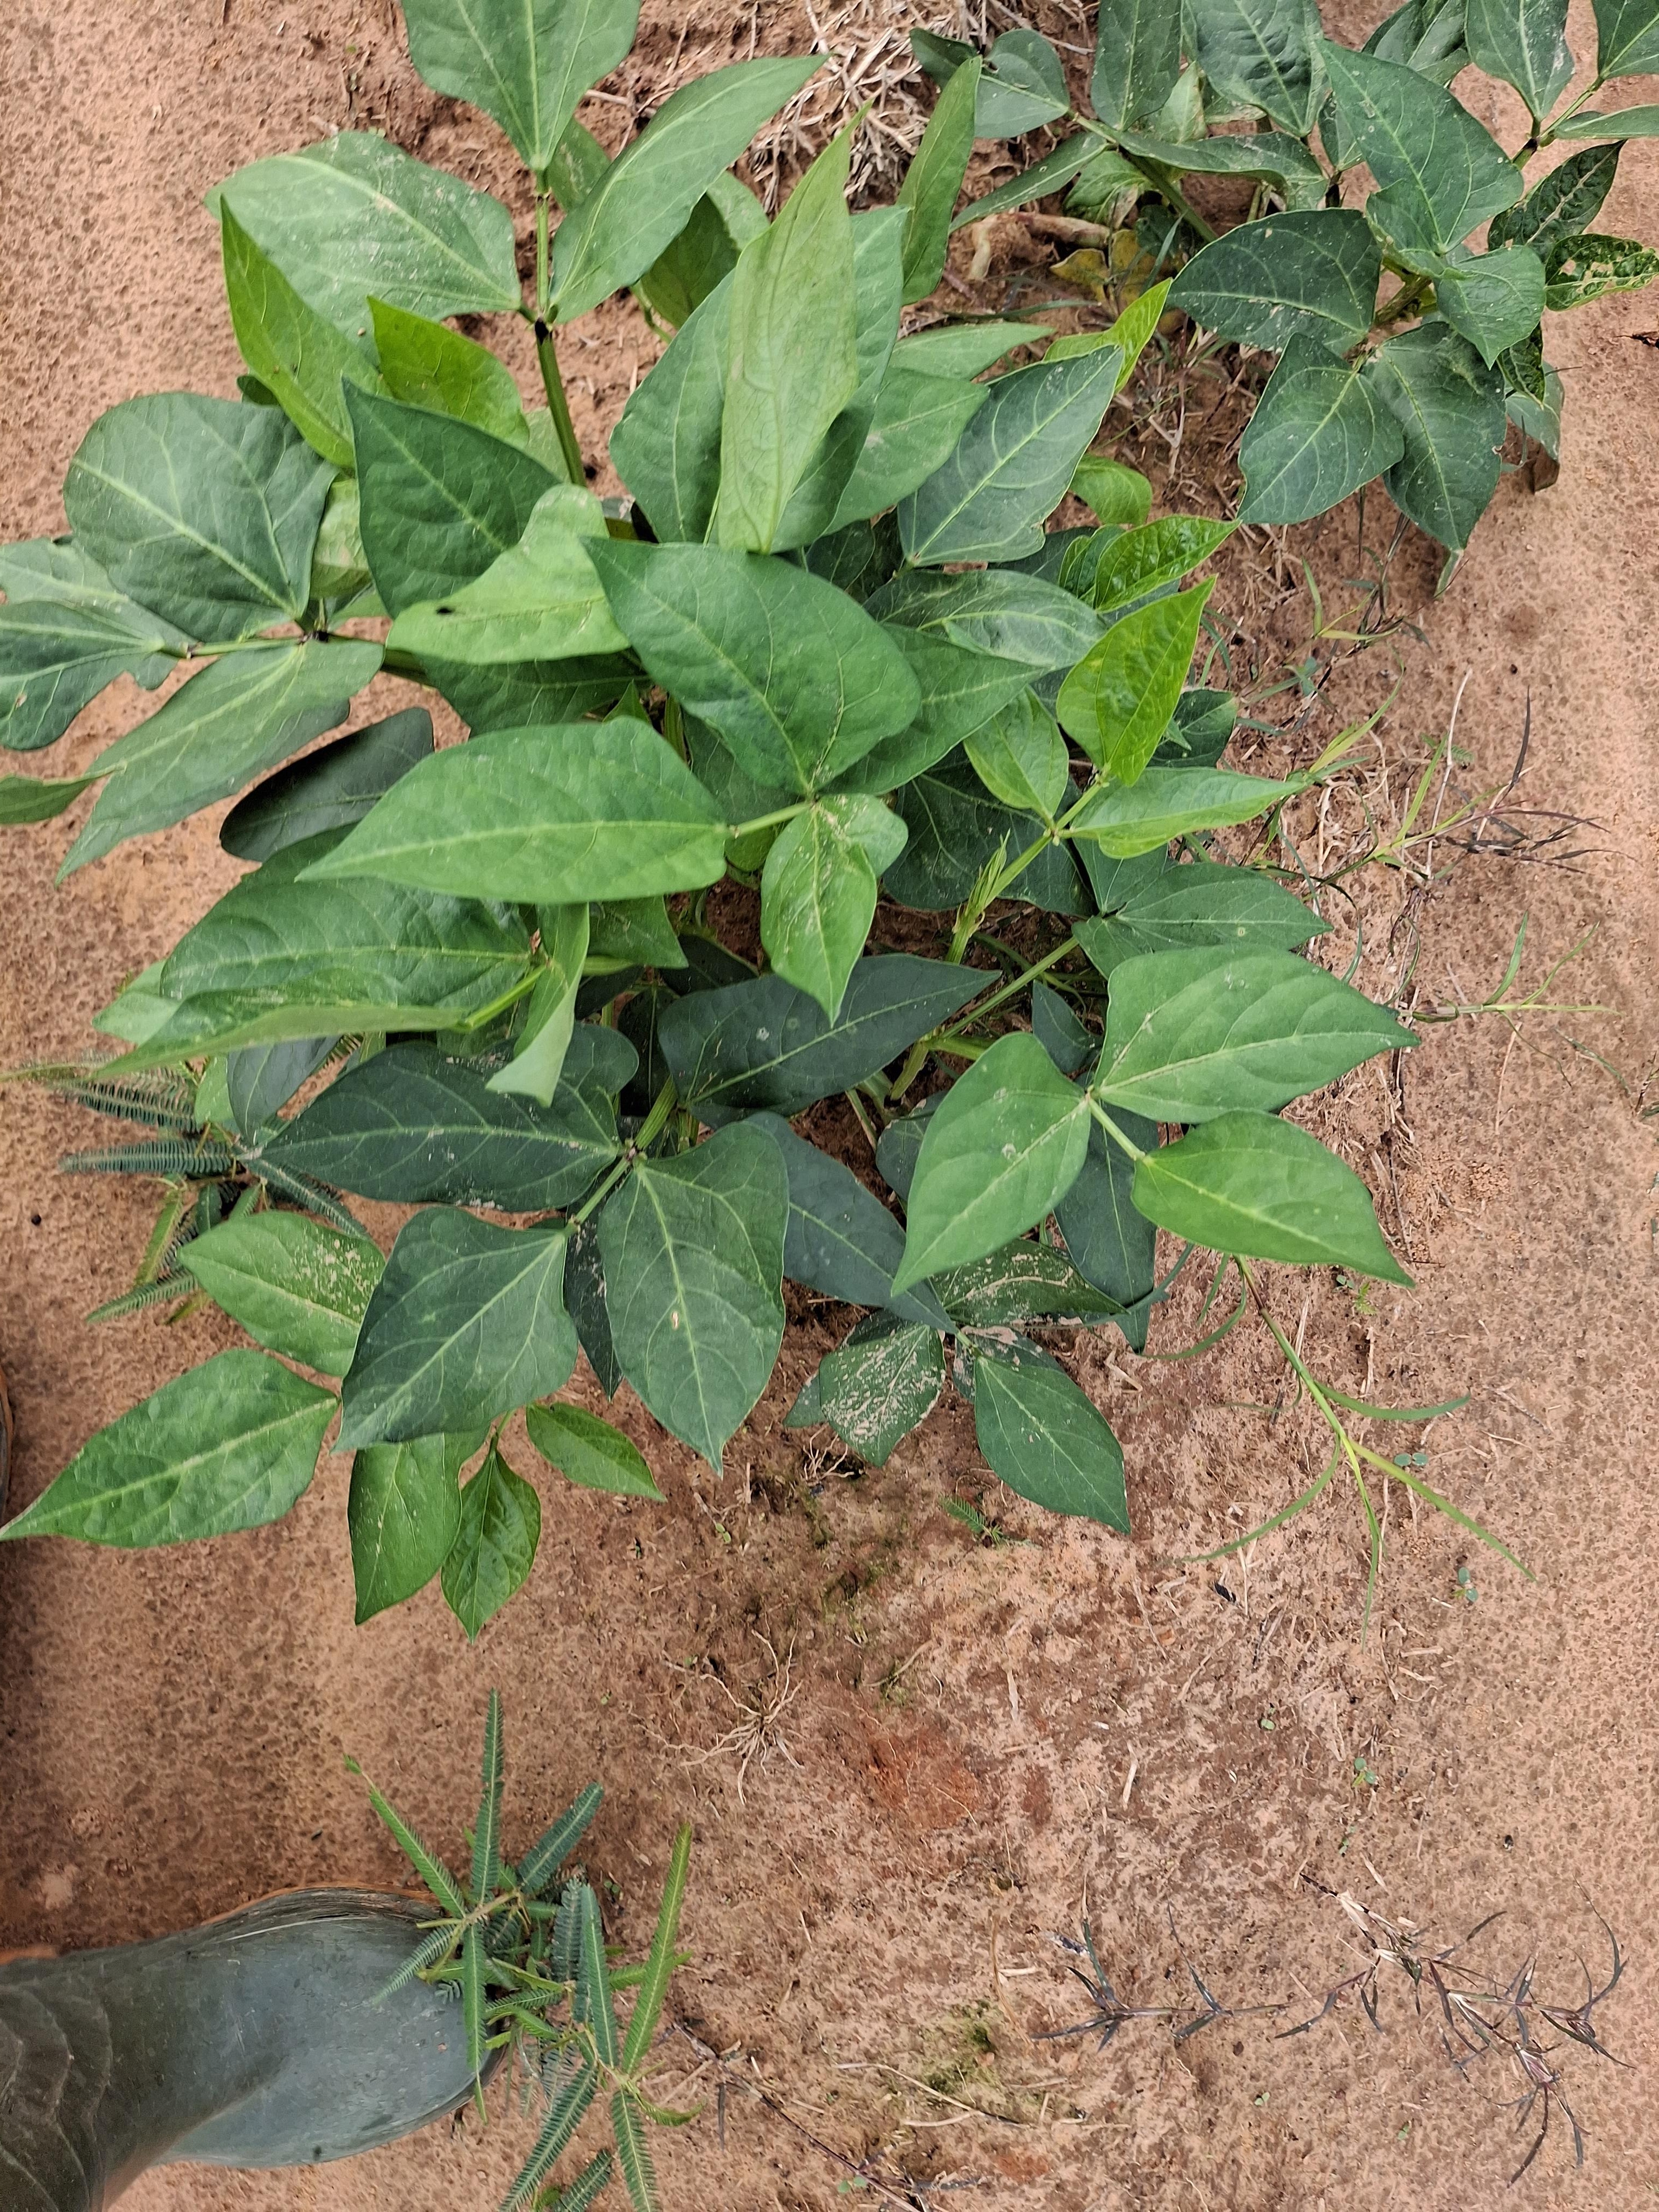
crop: cowpea
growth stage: vegetative
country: Nigeria
